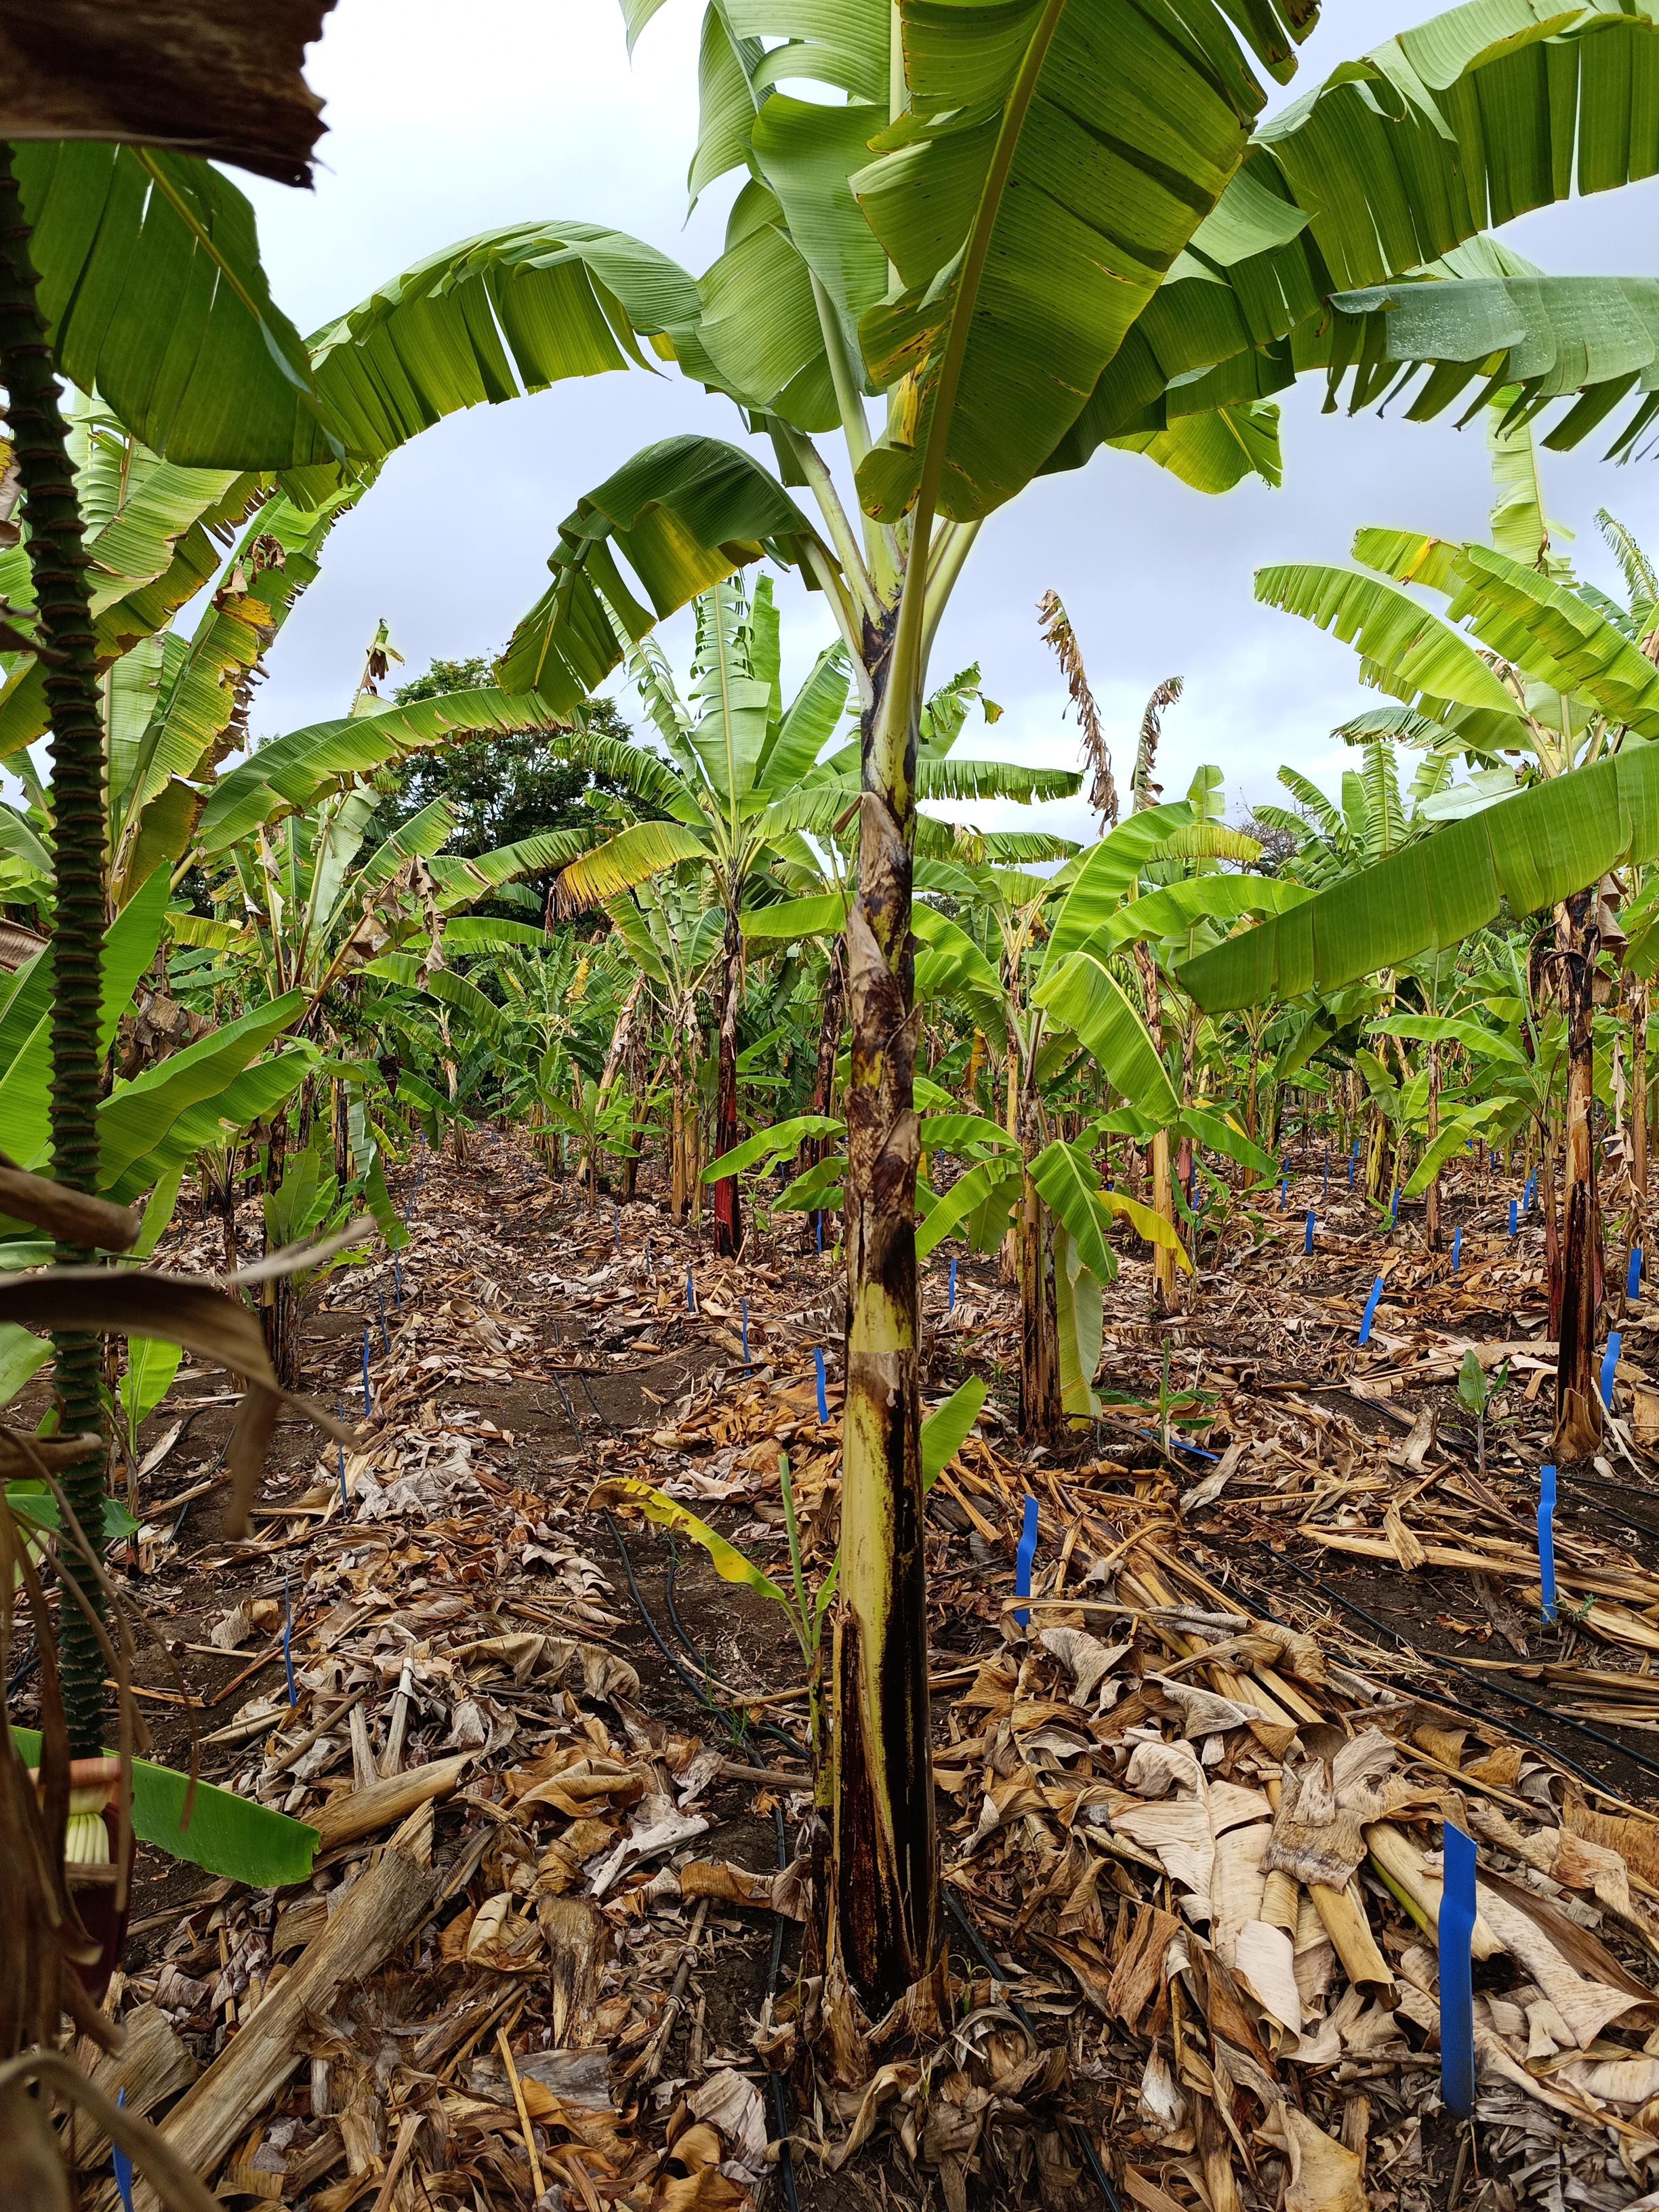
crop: banana
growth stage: vegetative
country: Tanzania
